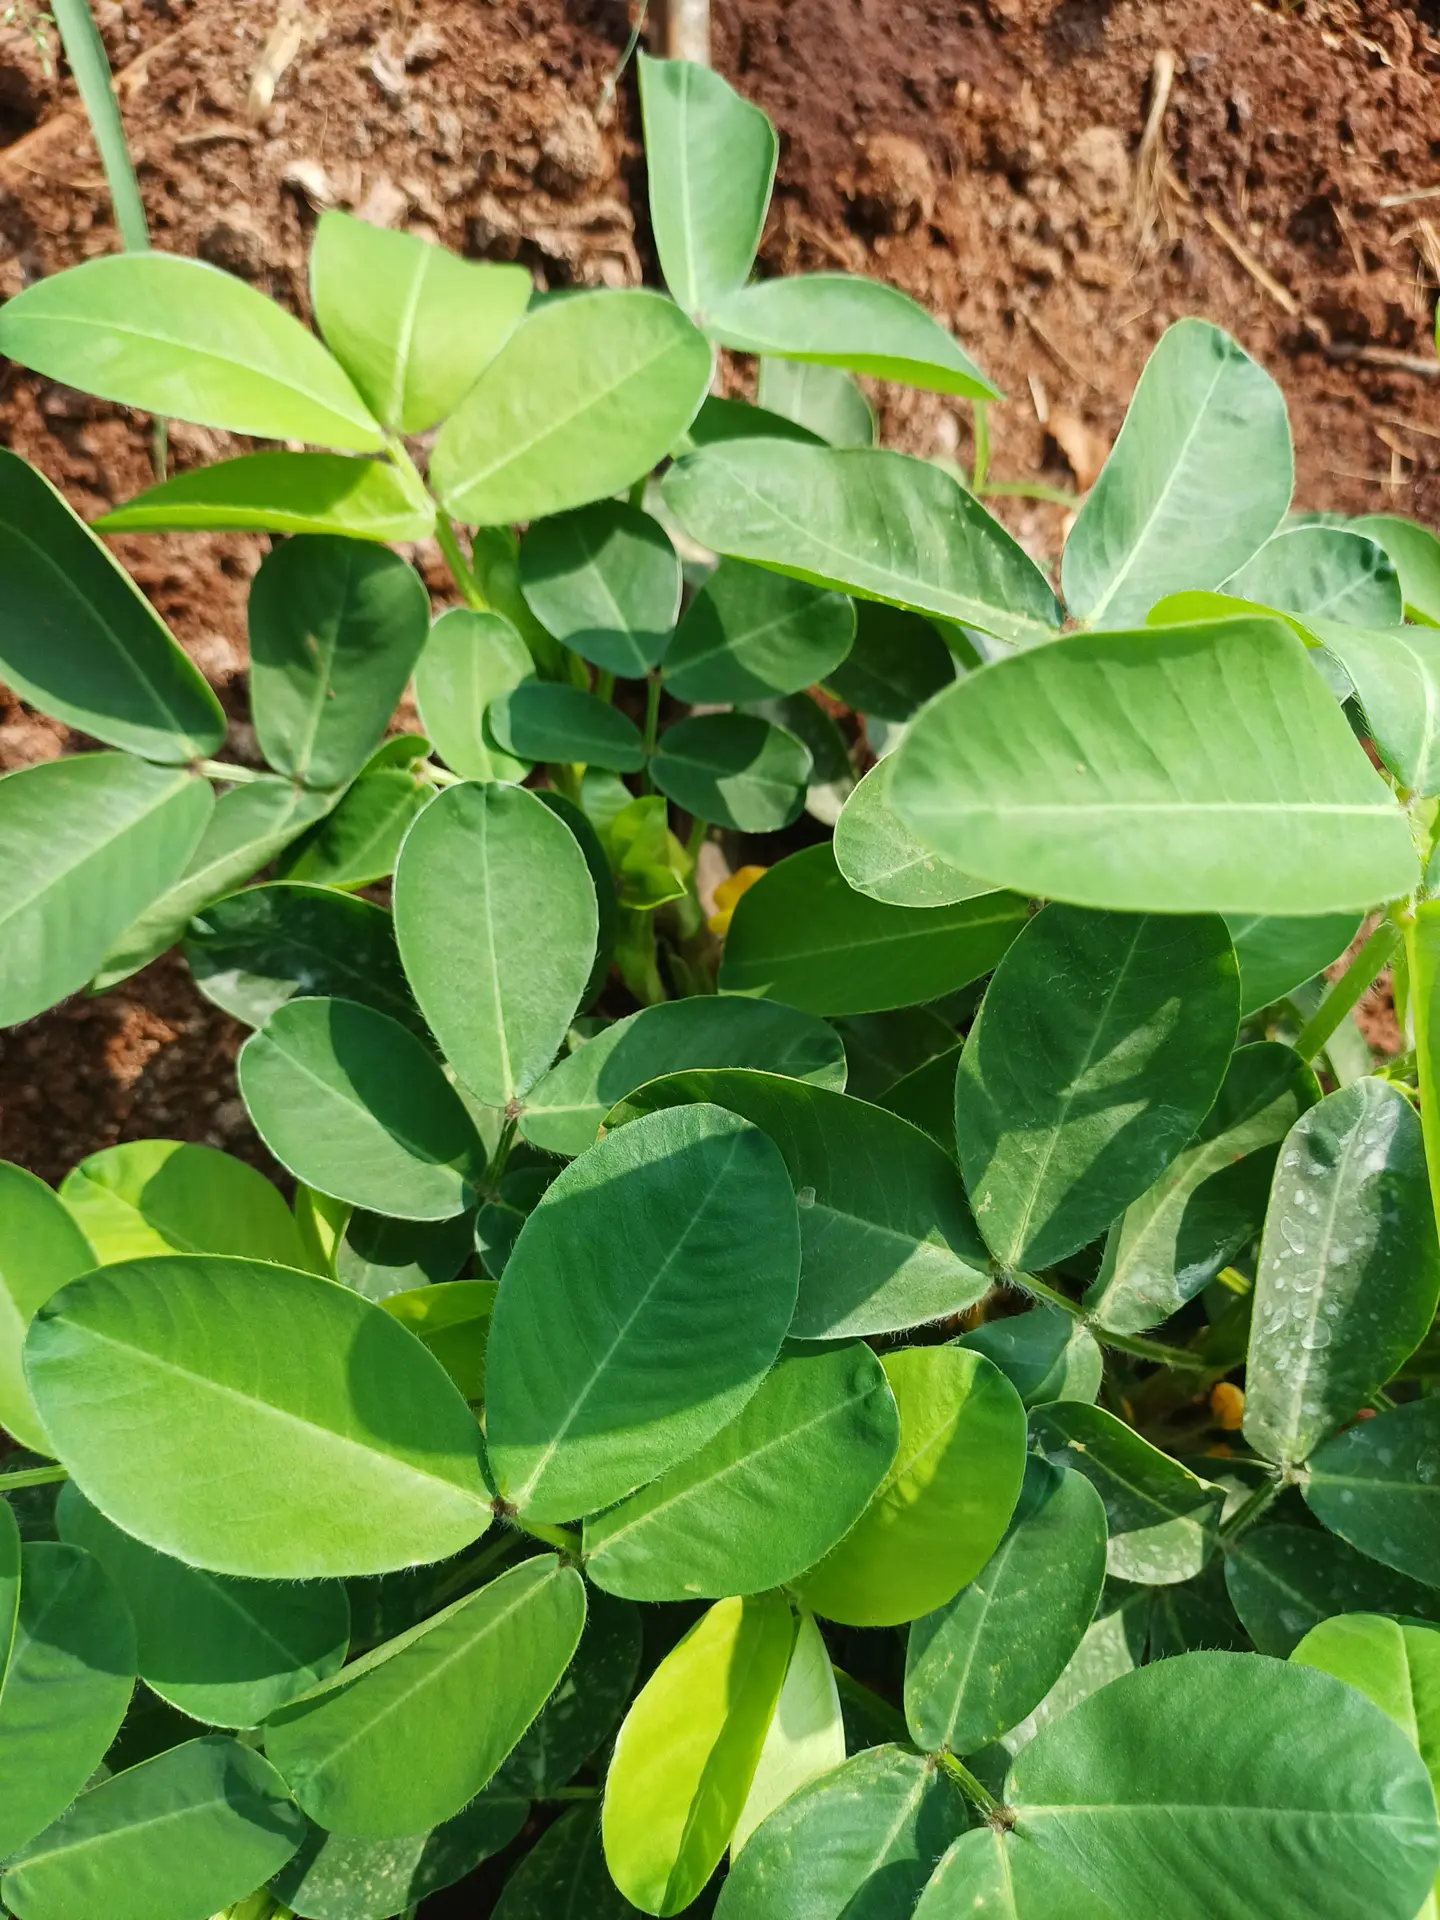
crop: groundnut
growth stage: flowering
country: Kenya
